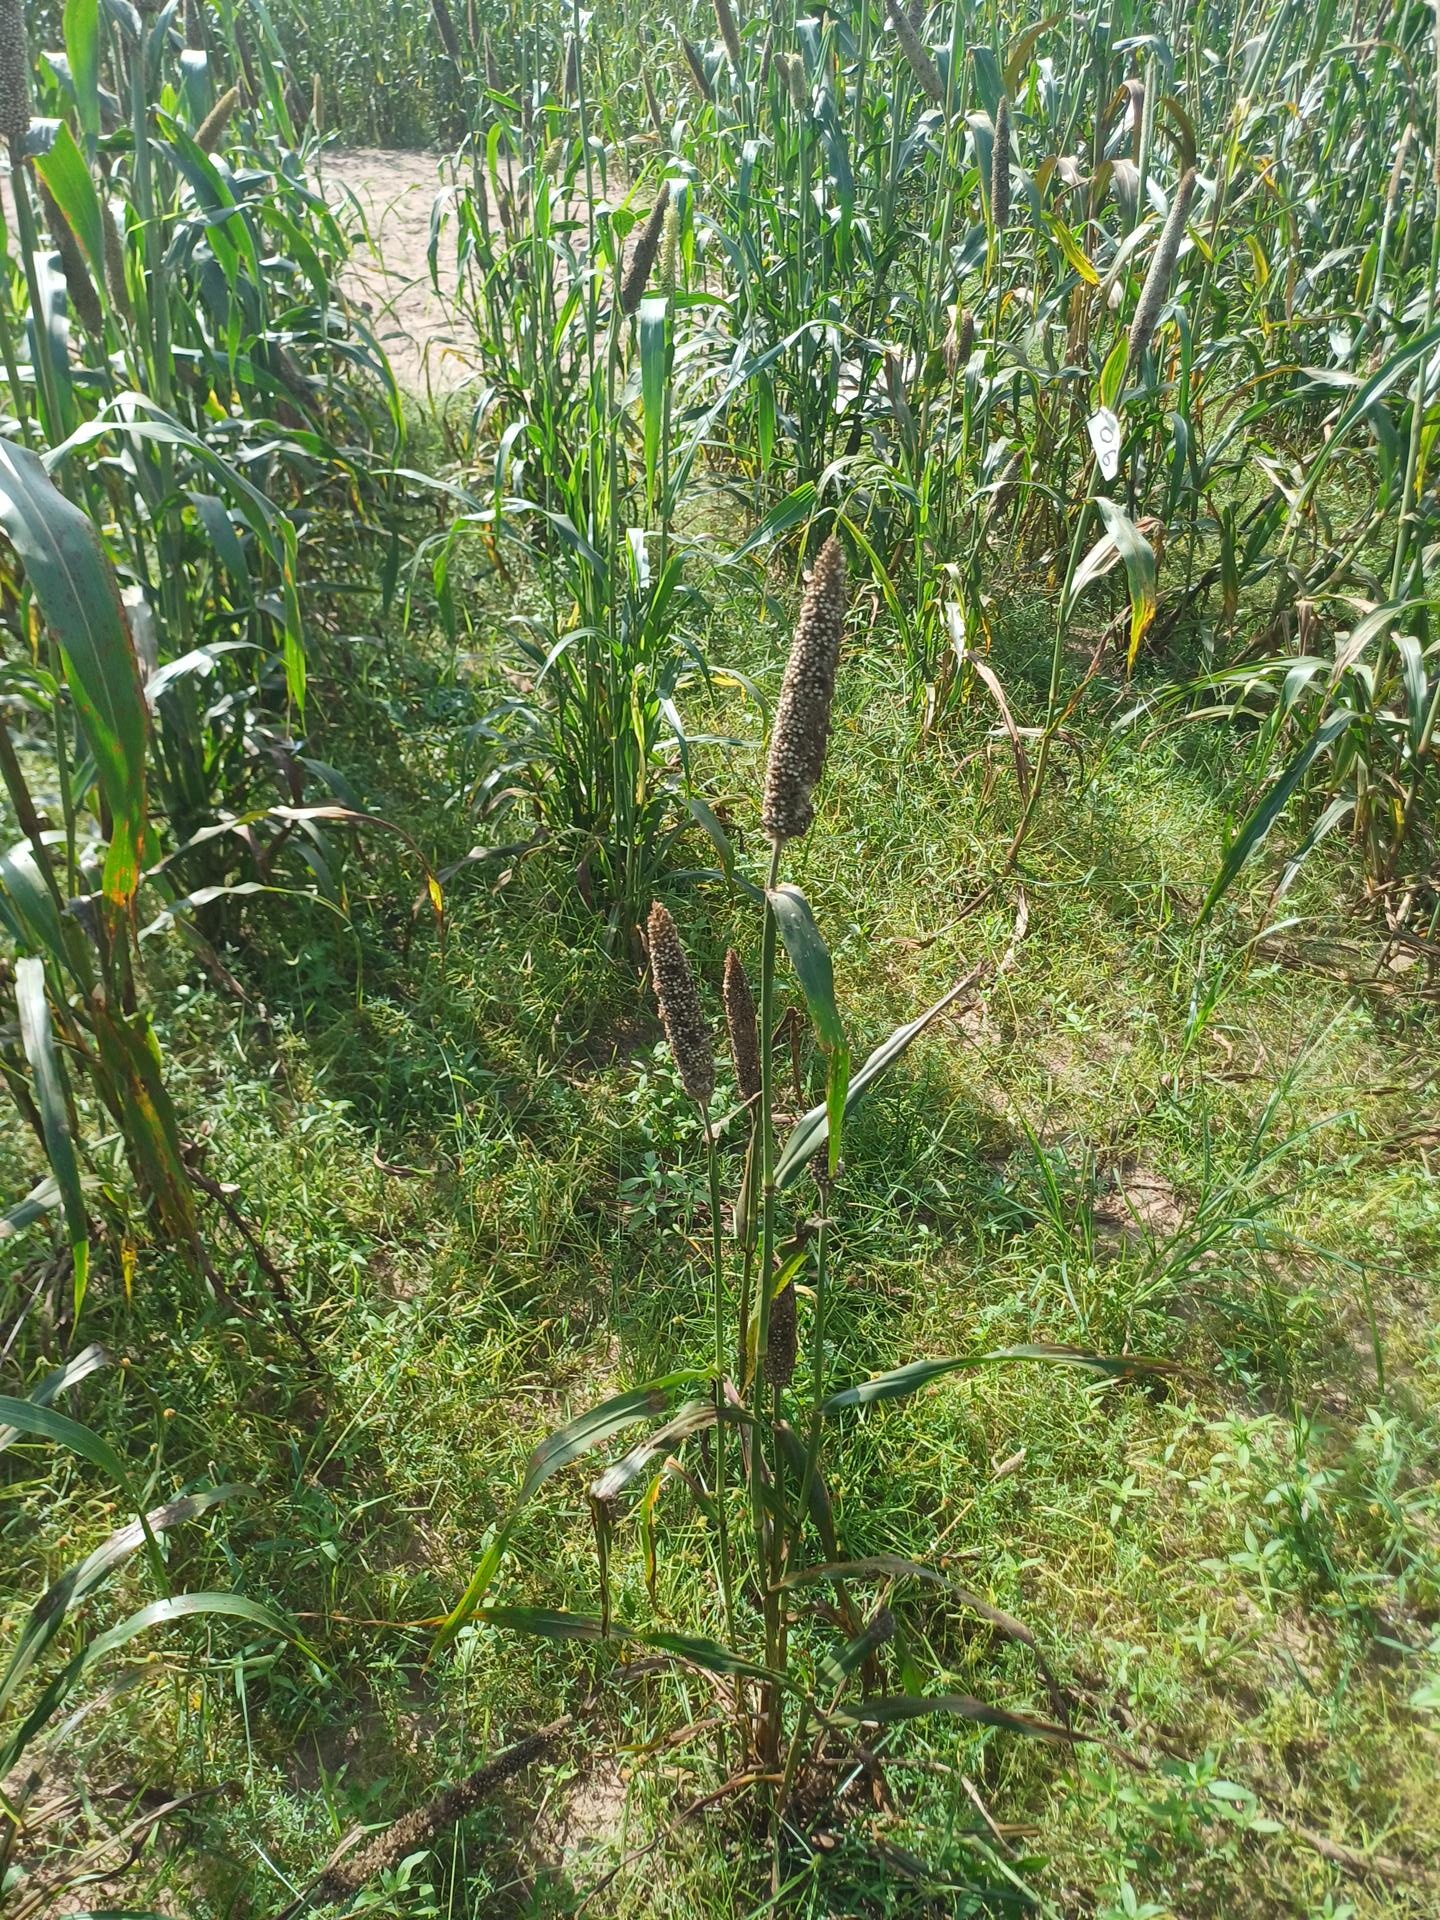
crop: pearl millet
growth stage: filling grain
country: Senegal
